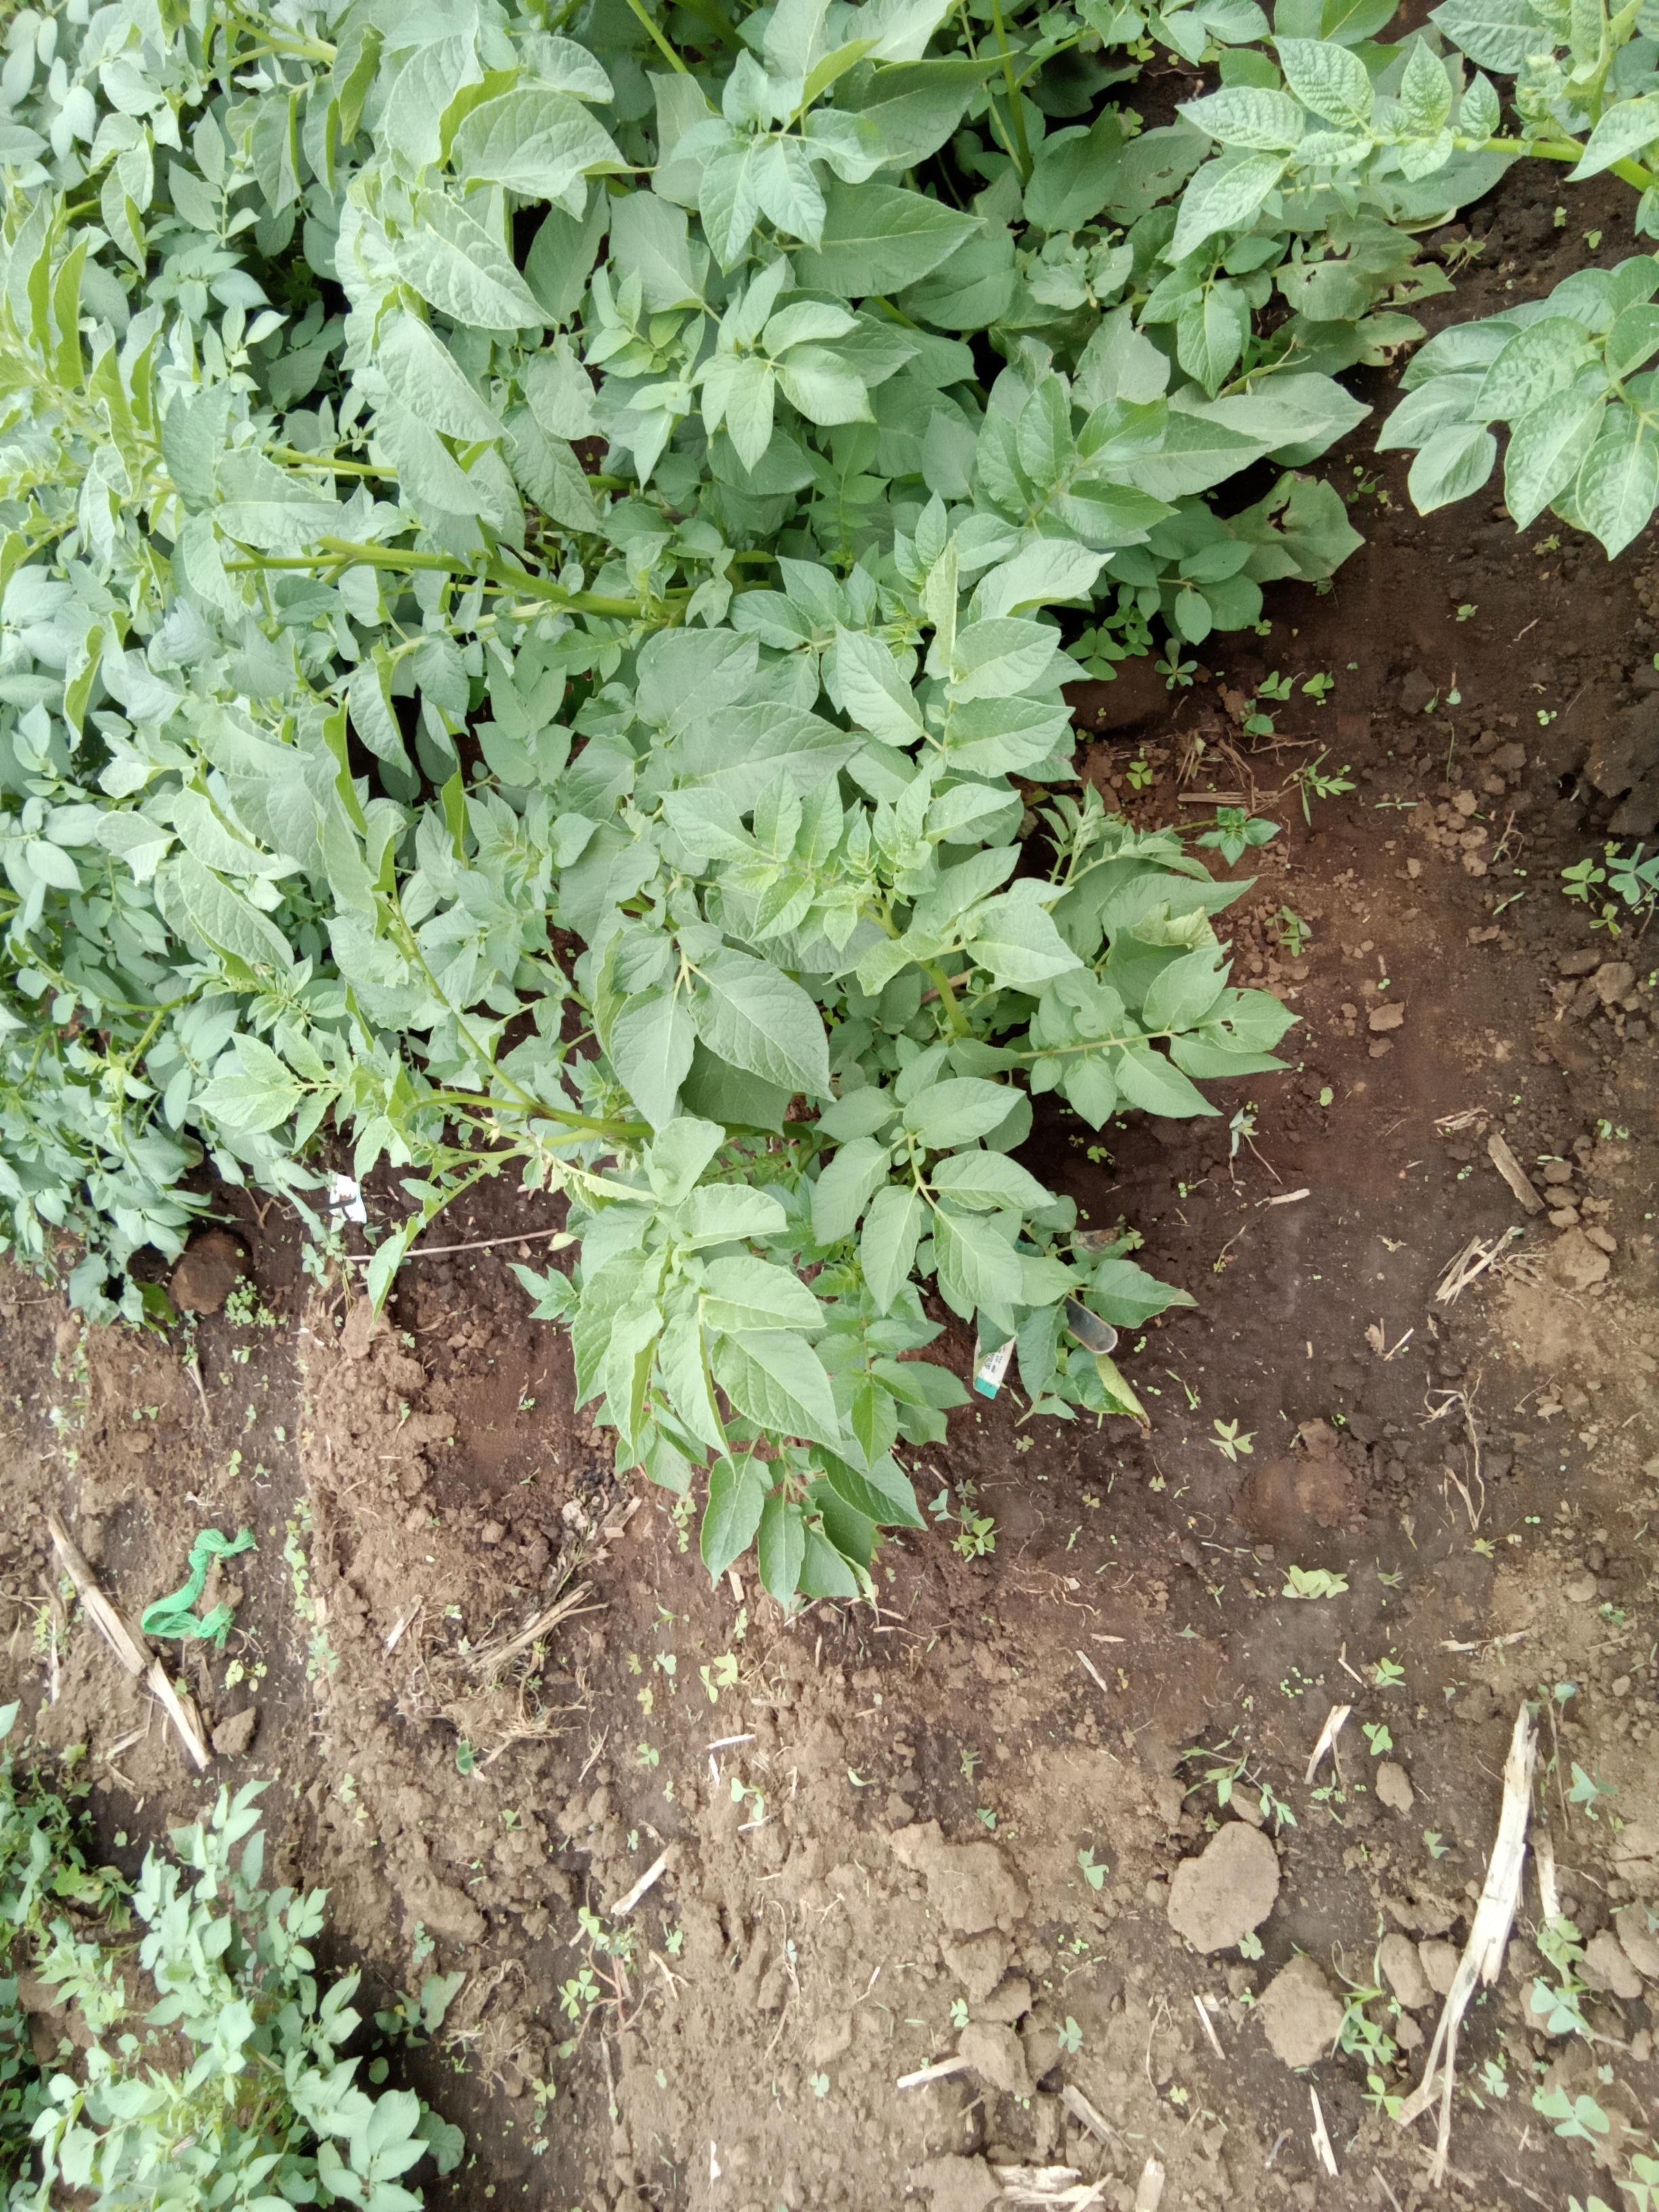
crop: potato
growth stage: vegetative
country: Kenya
